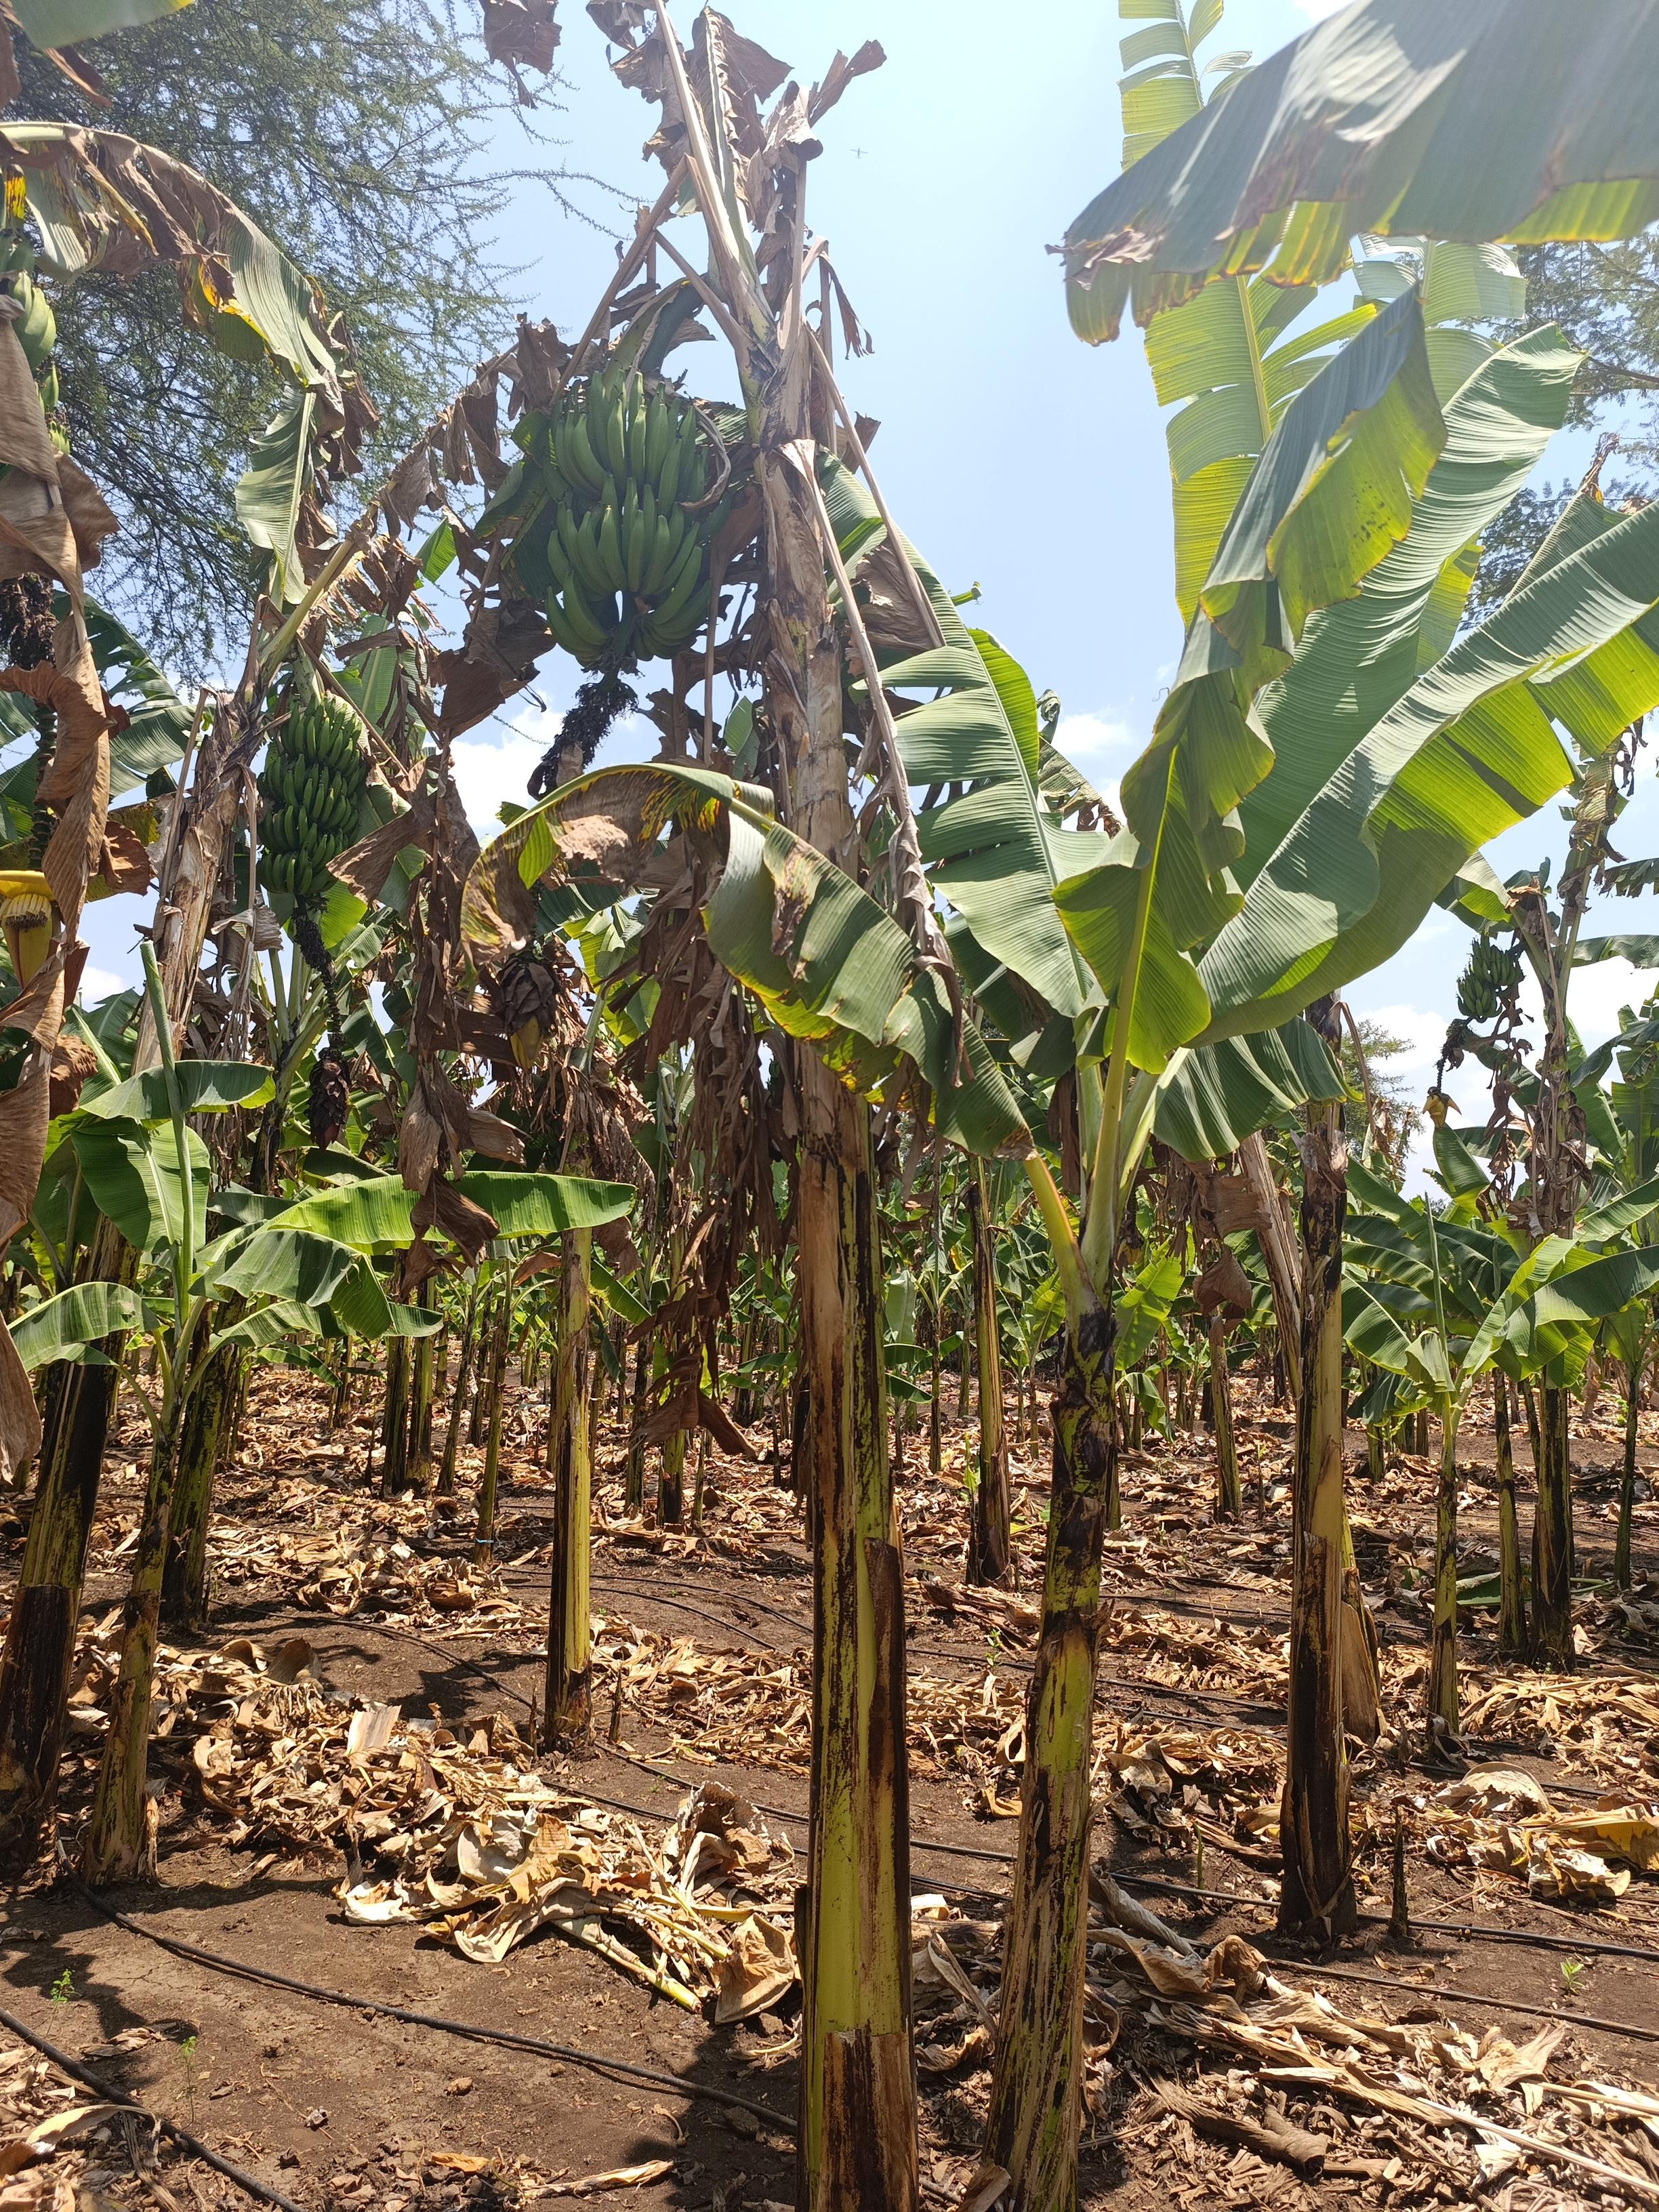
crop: banana
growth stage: maturity
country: Tanzania
